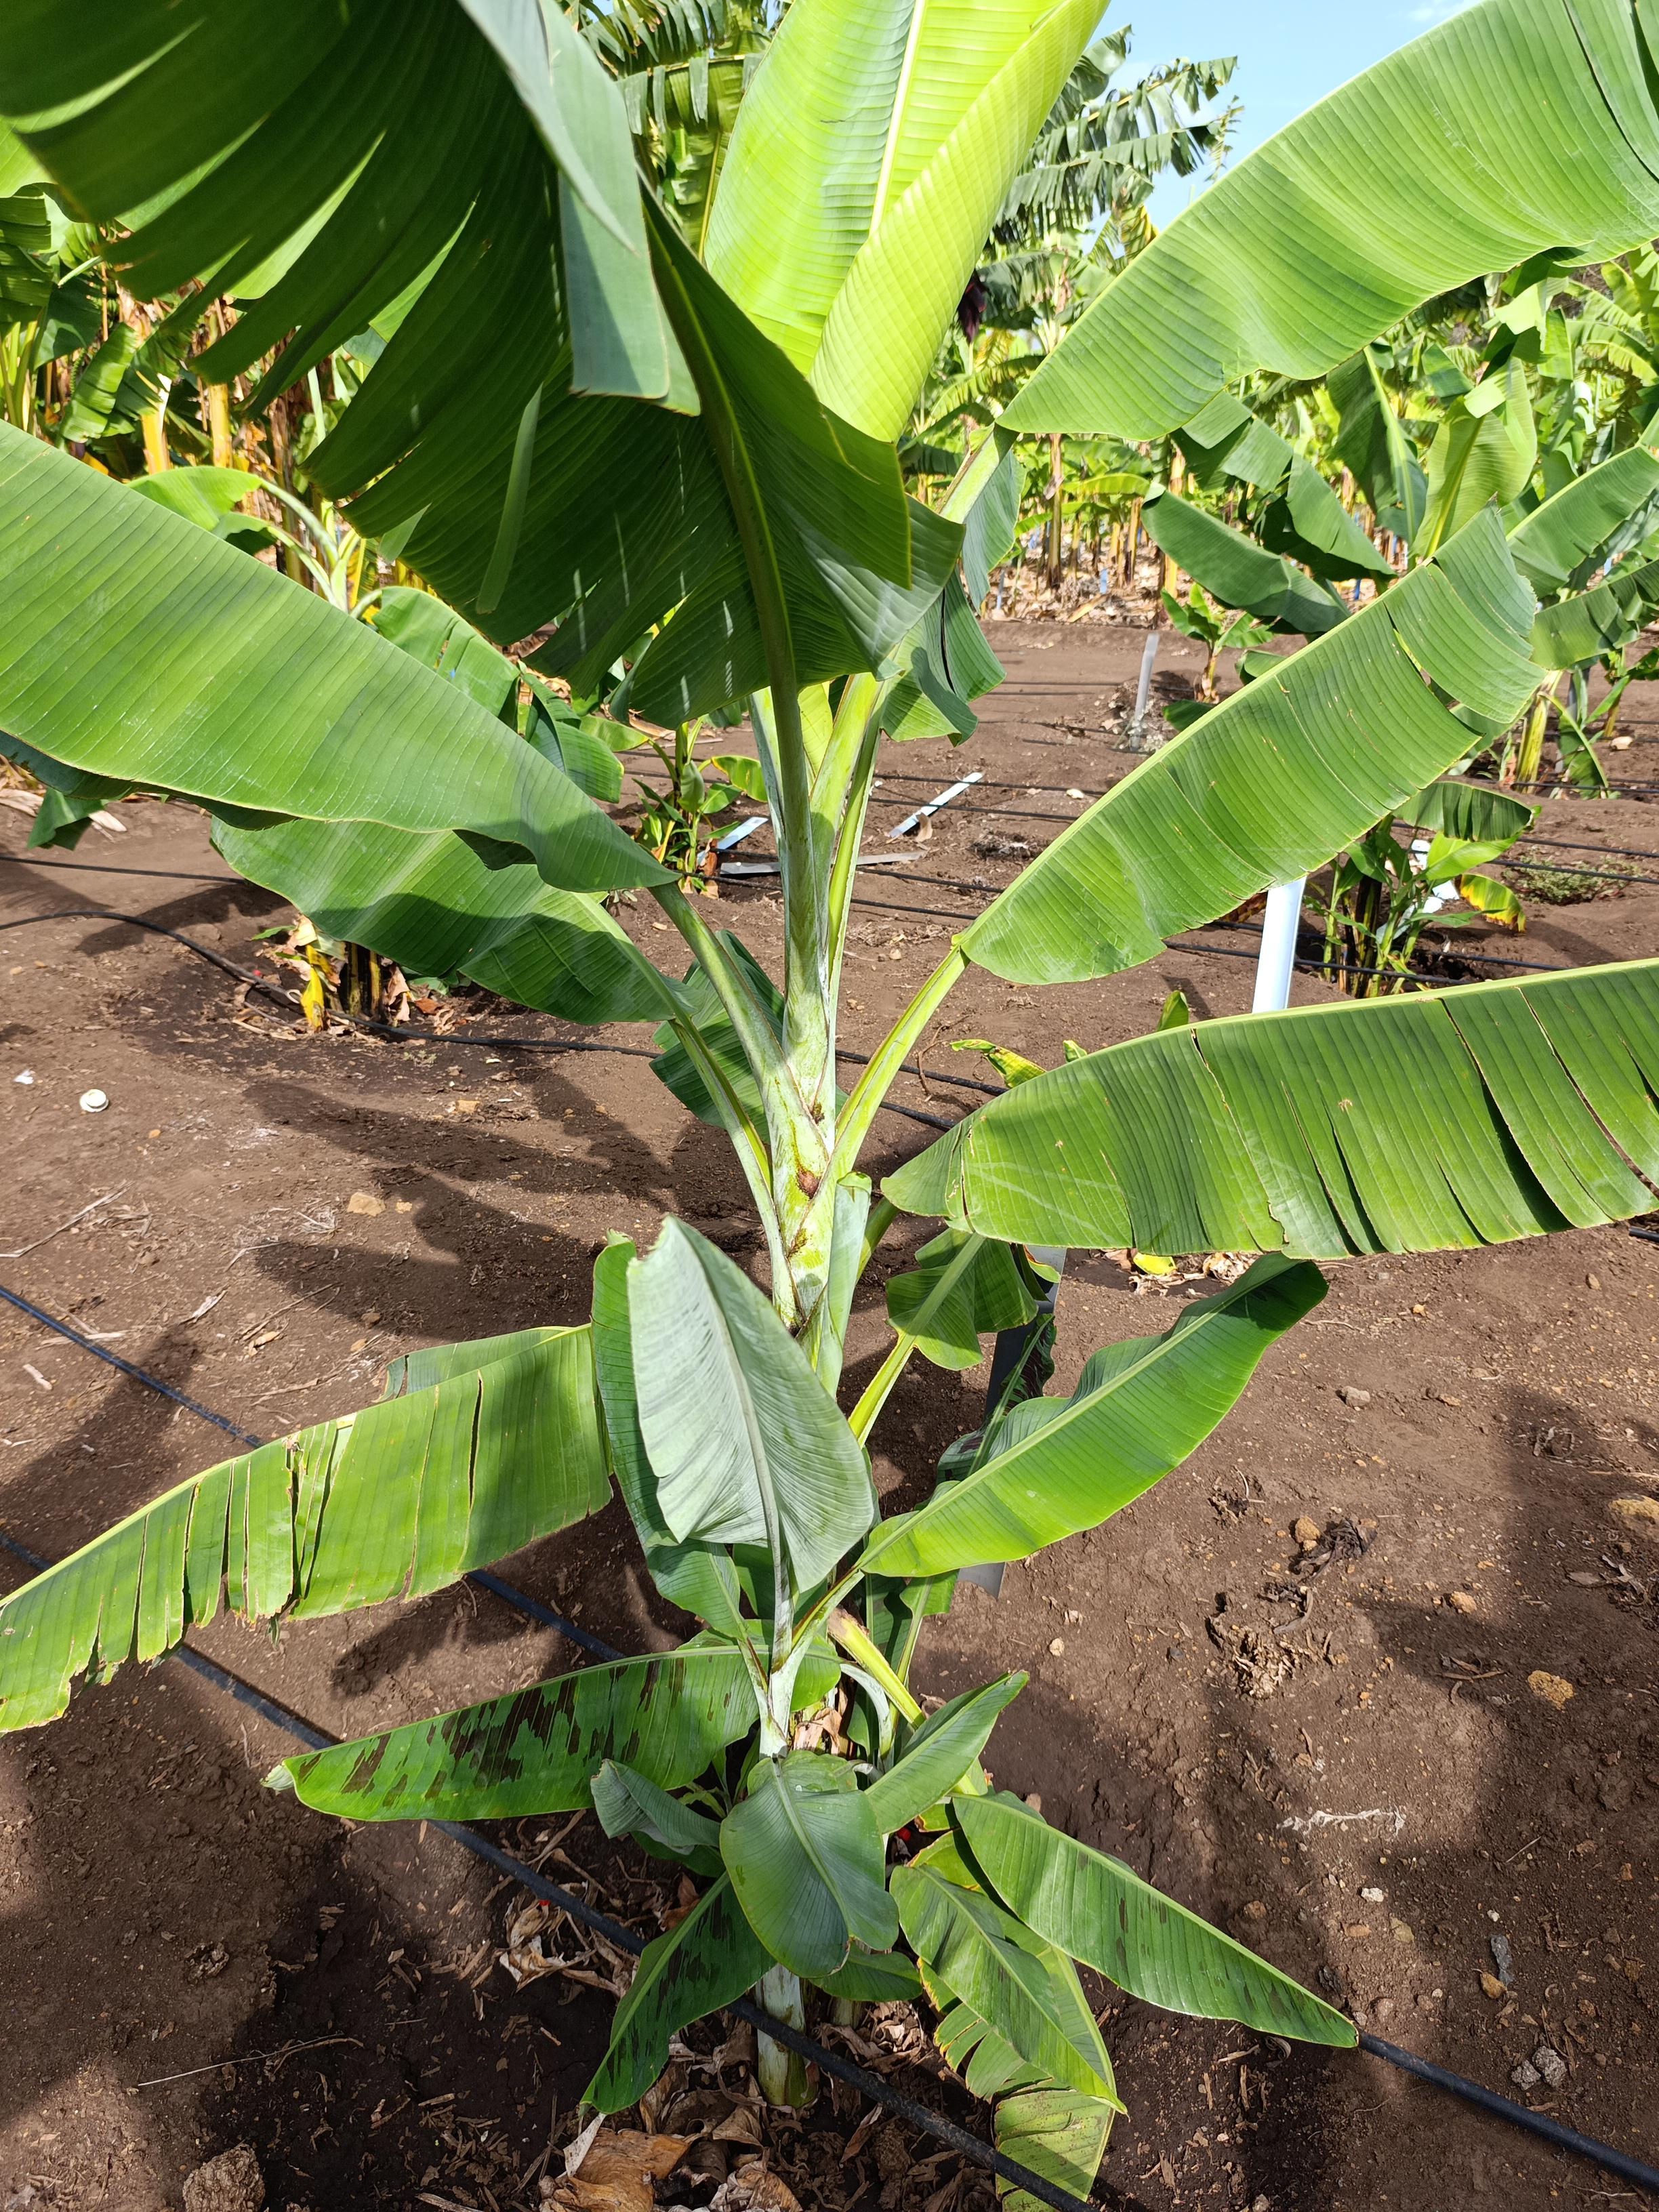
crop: banana
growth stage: vegetative
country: Tanzania
